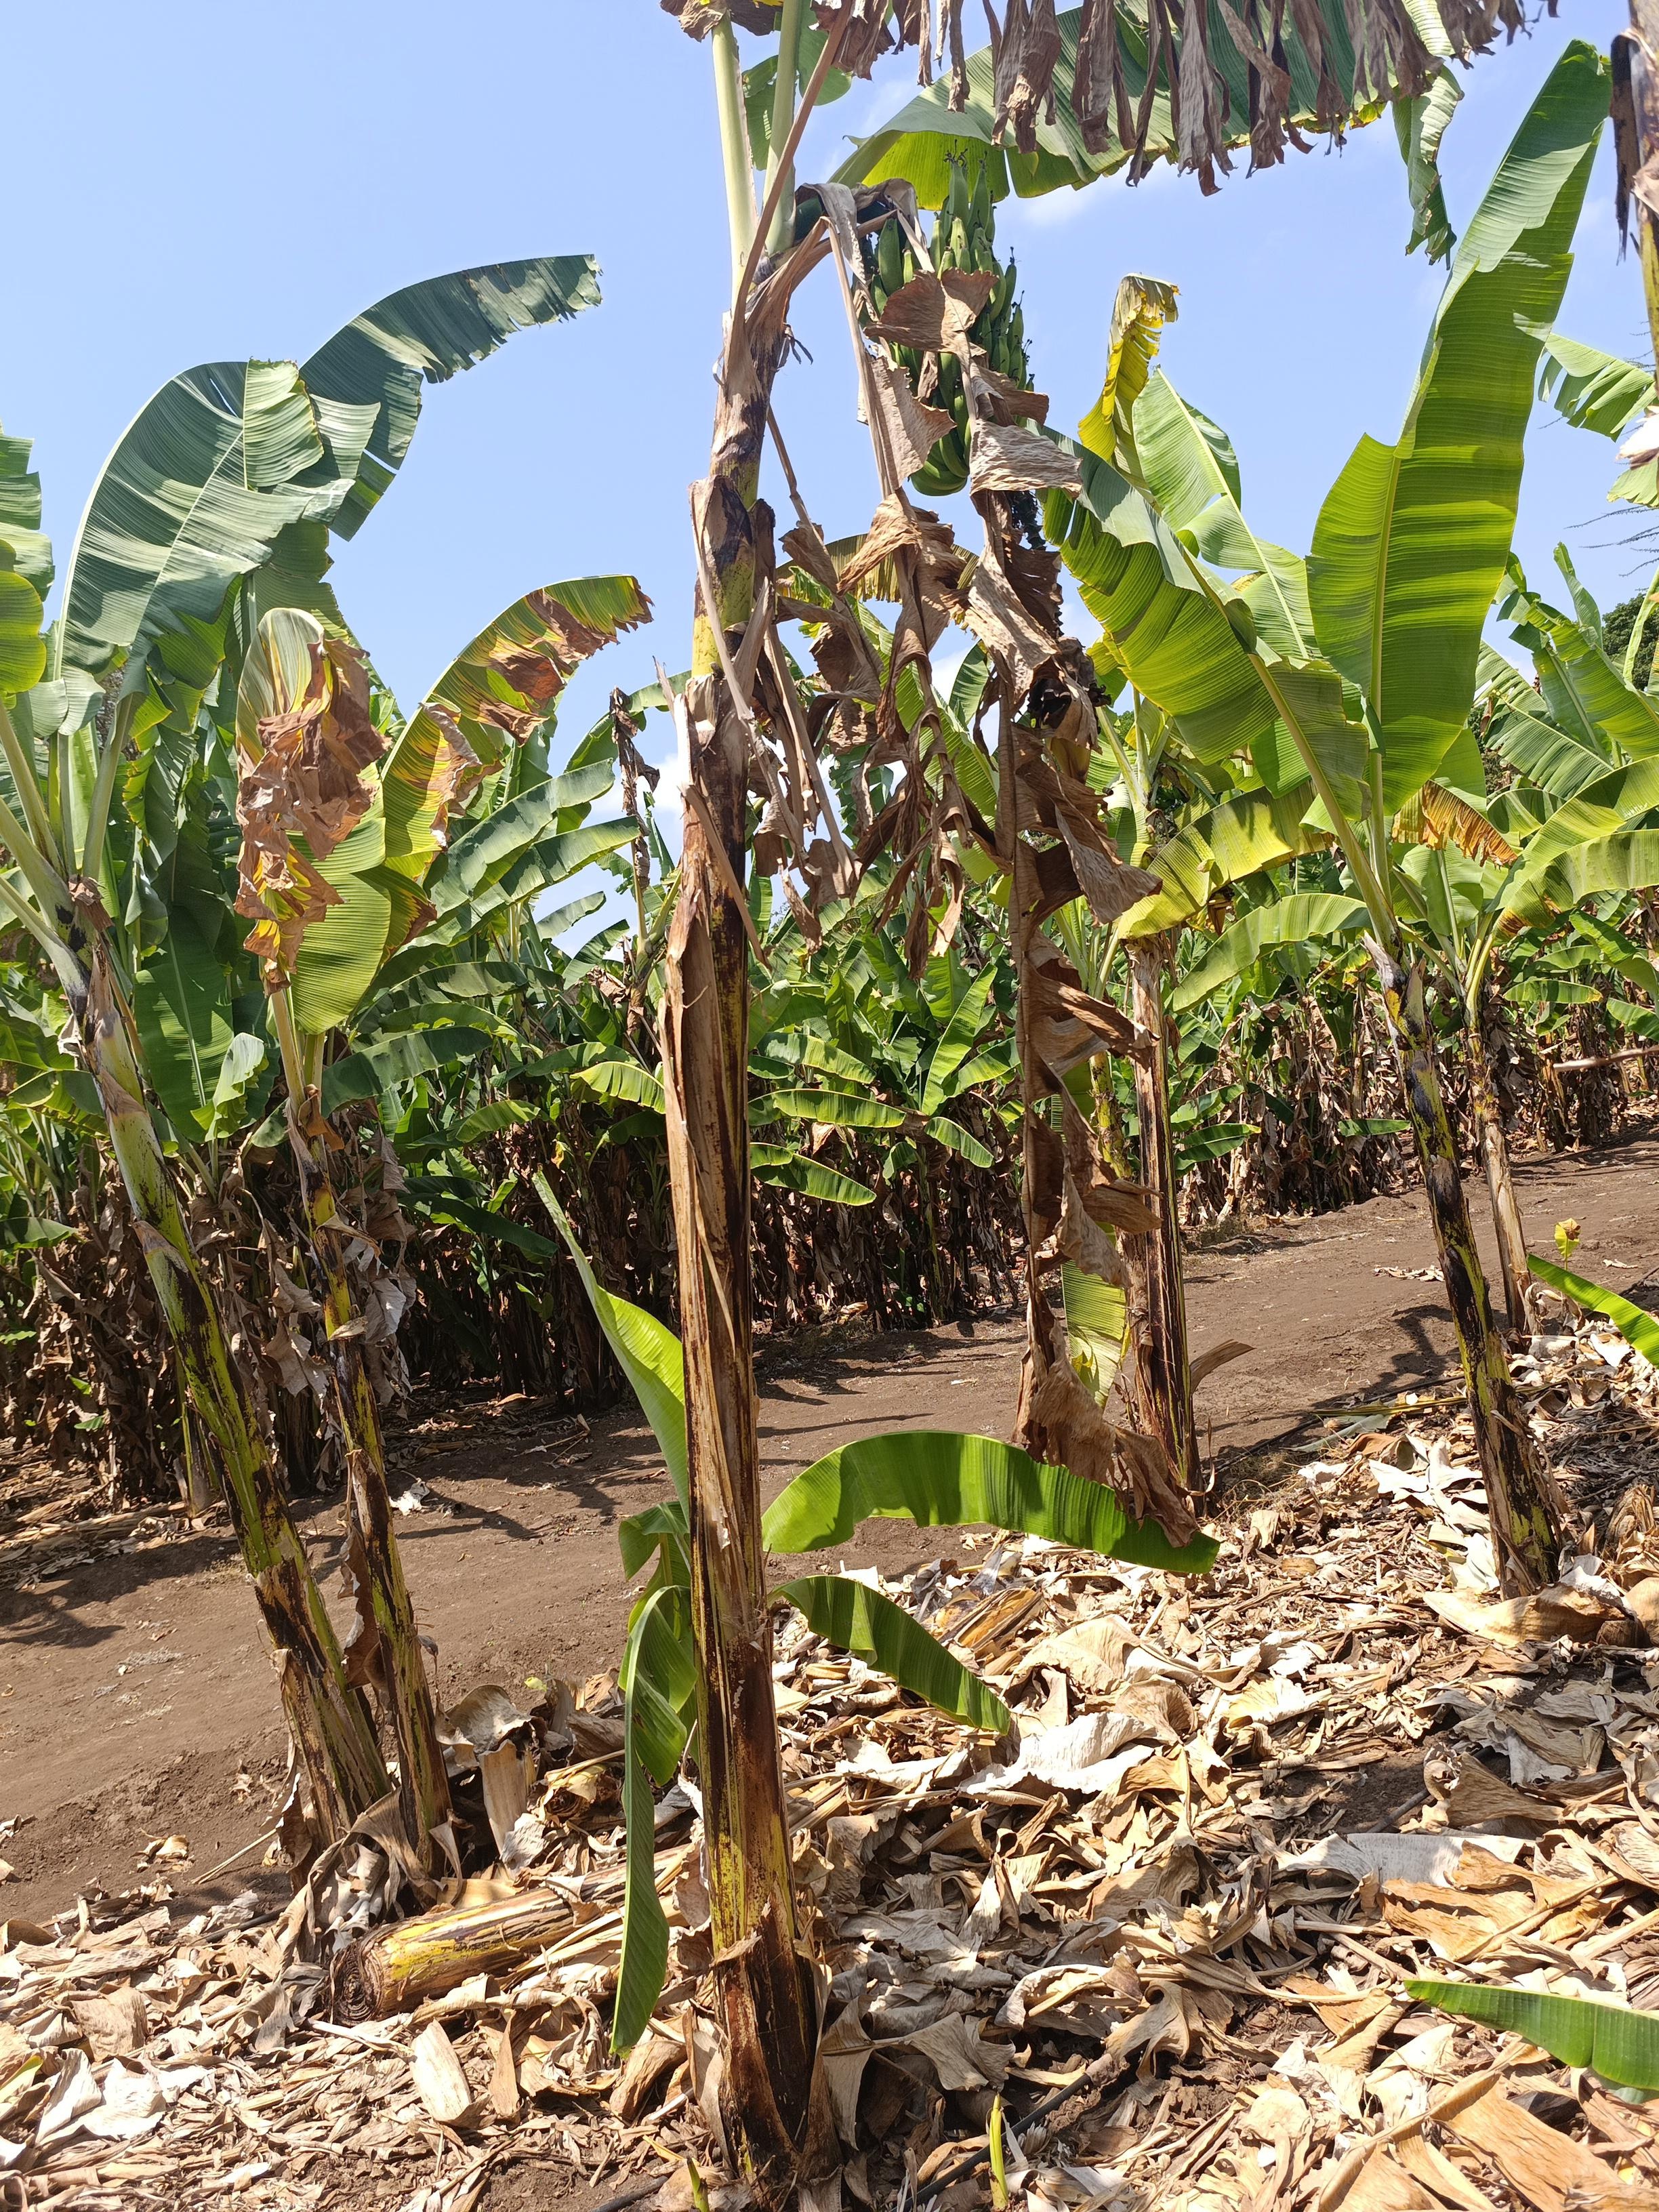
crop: banana
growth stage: development fruit
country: Tanzania
